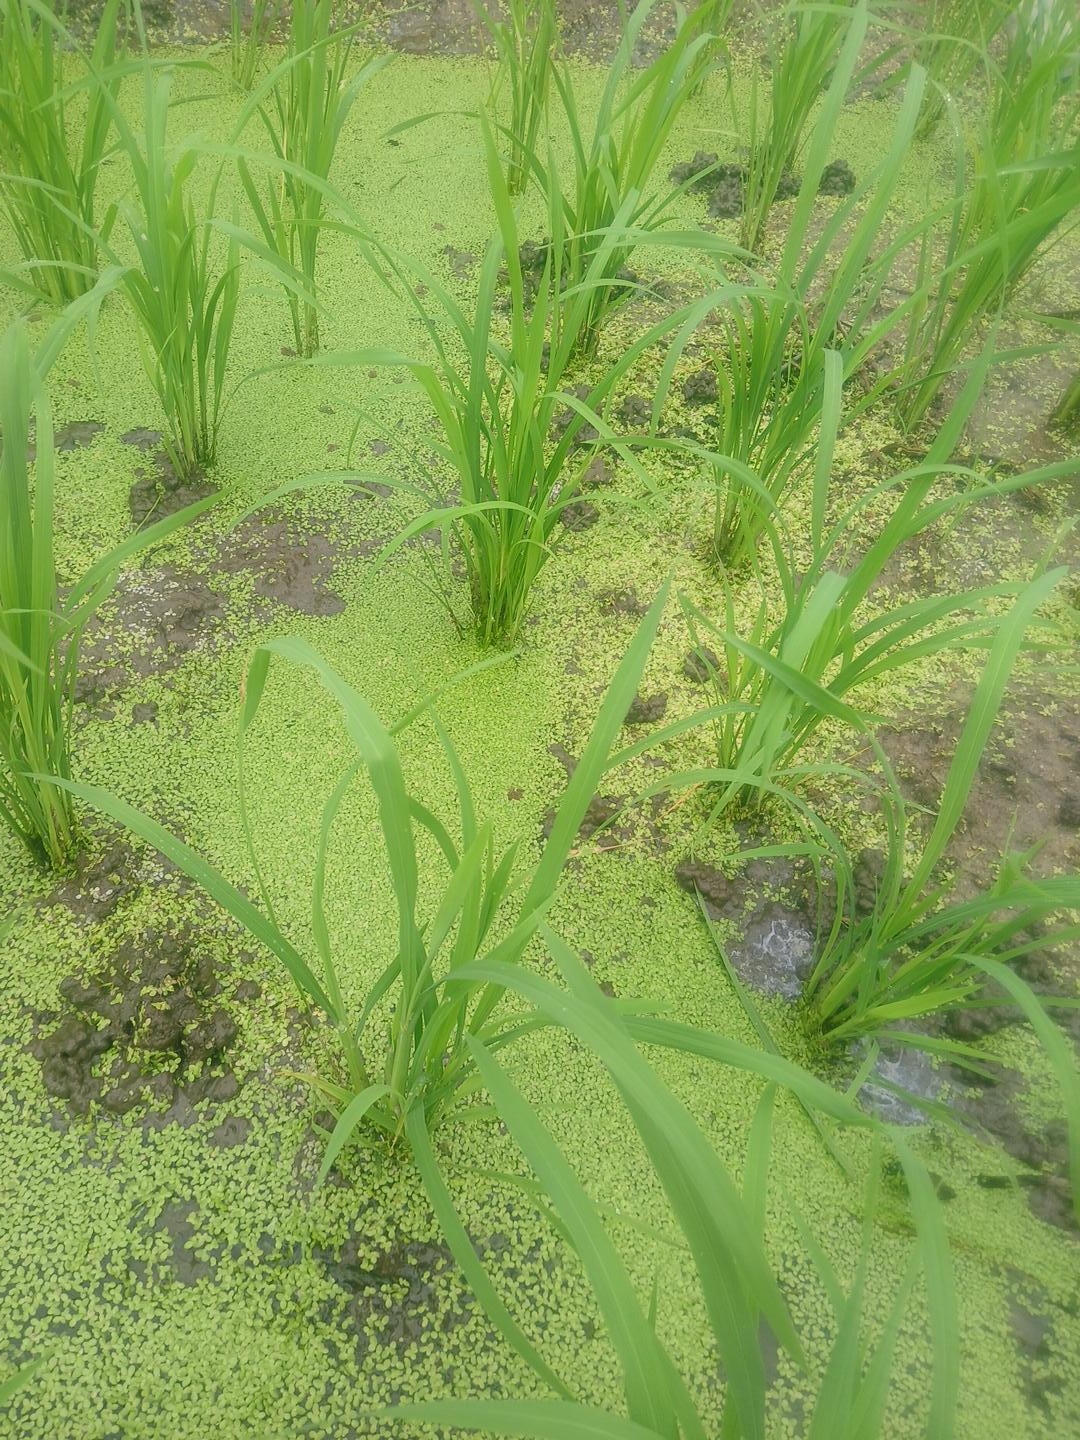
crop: rice
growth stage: tillering
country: Côte d'Ivoire
